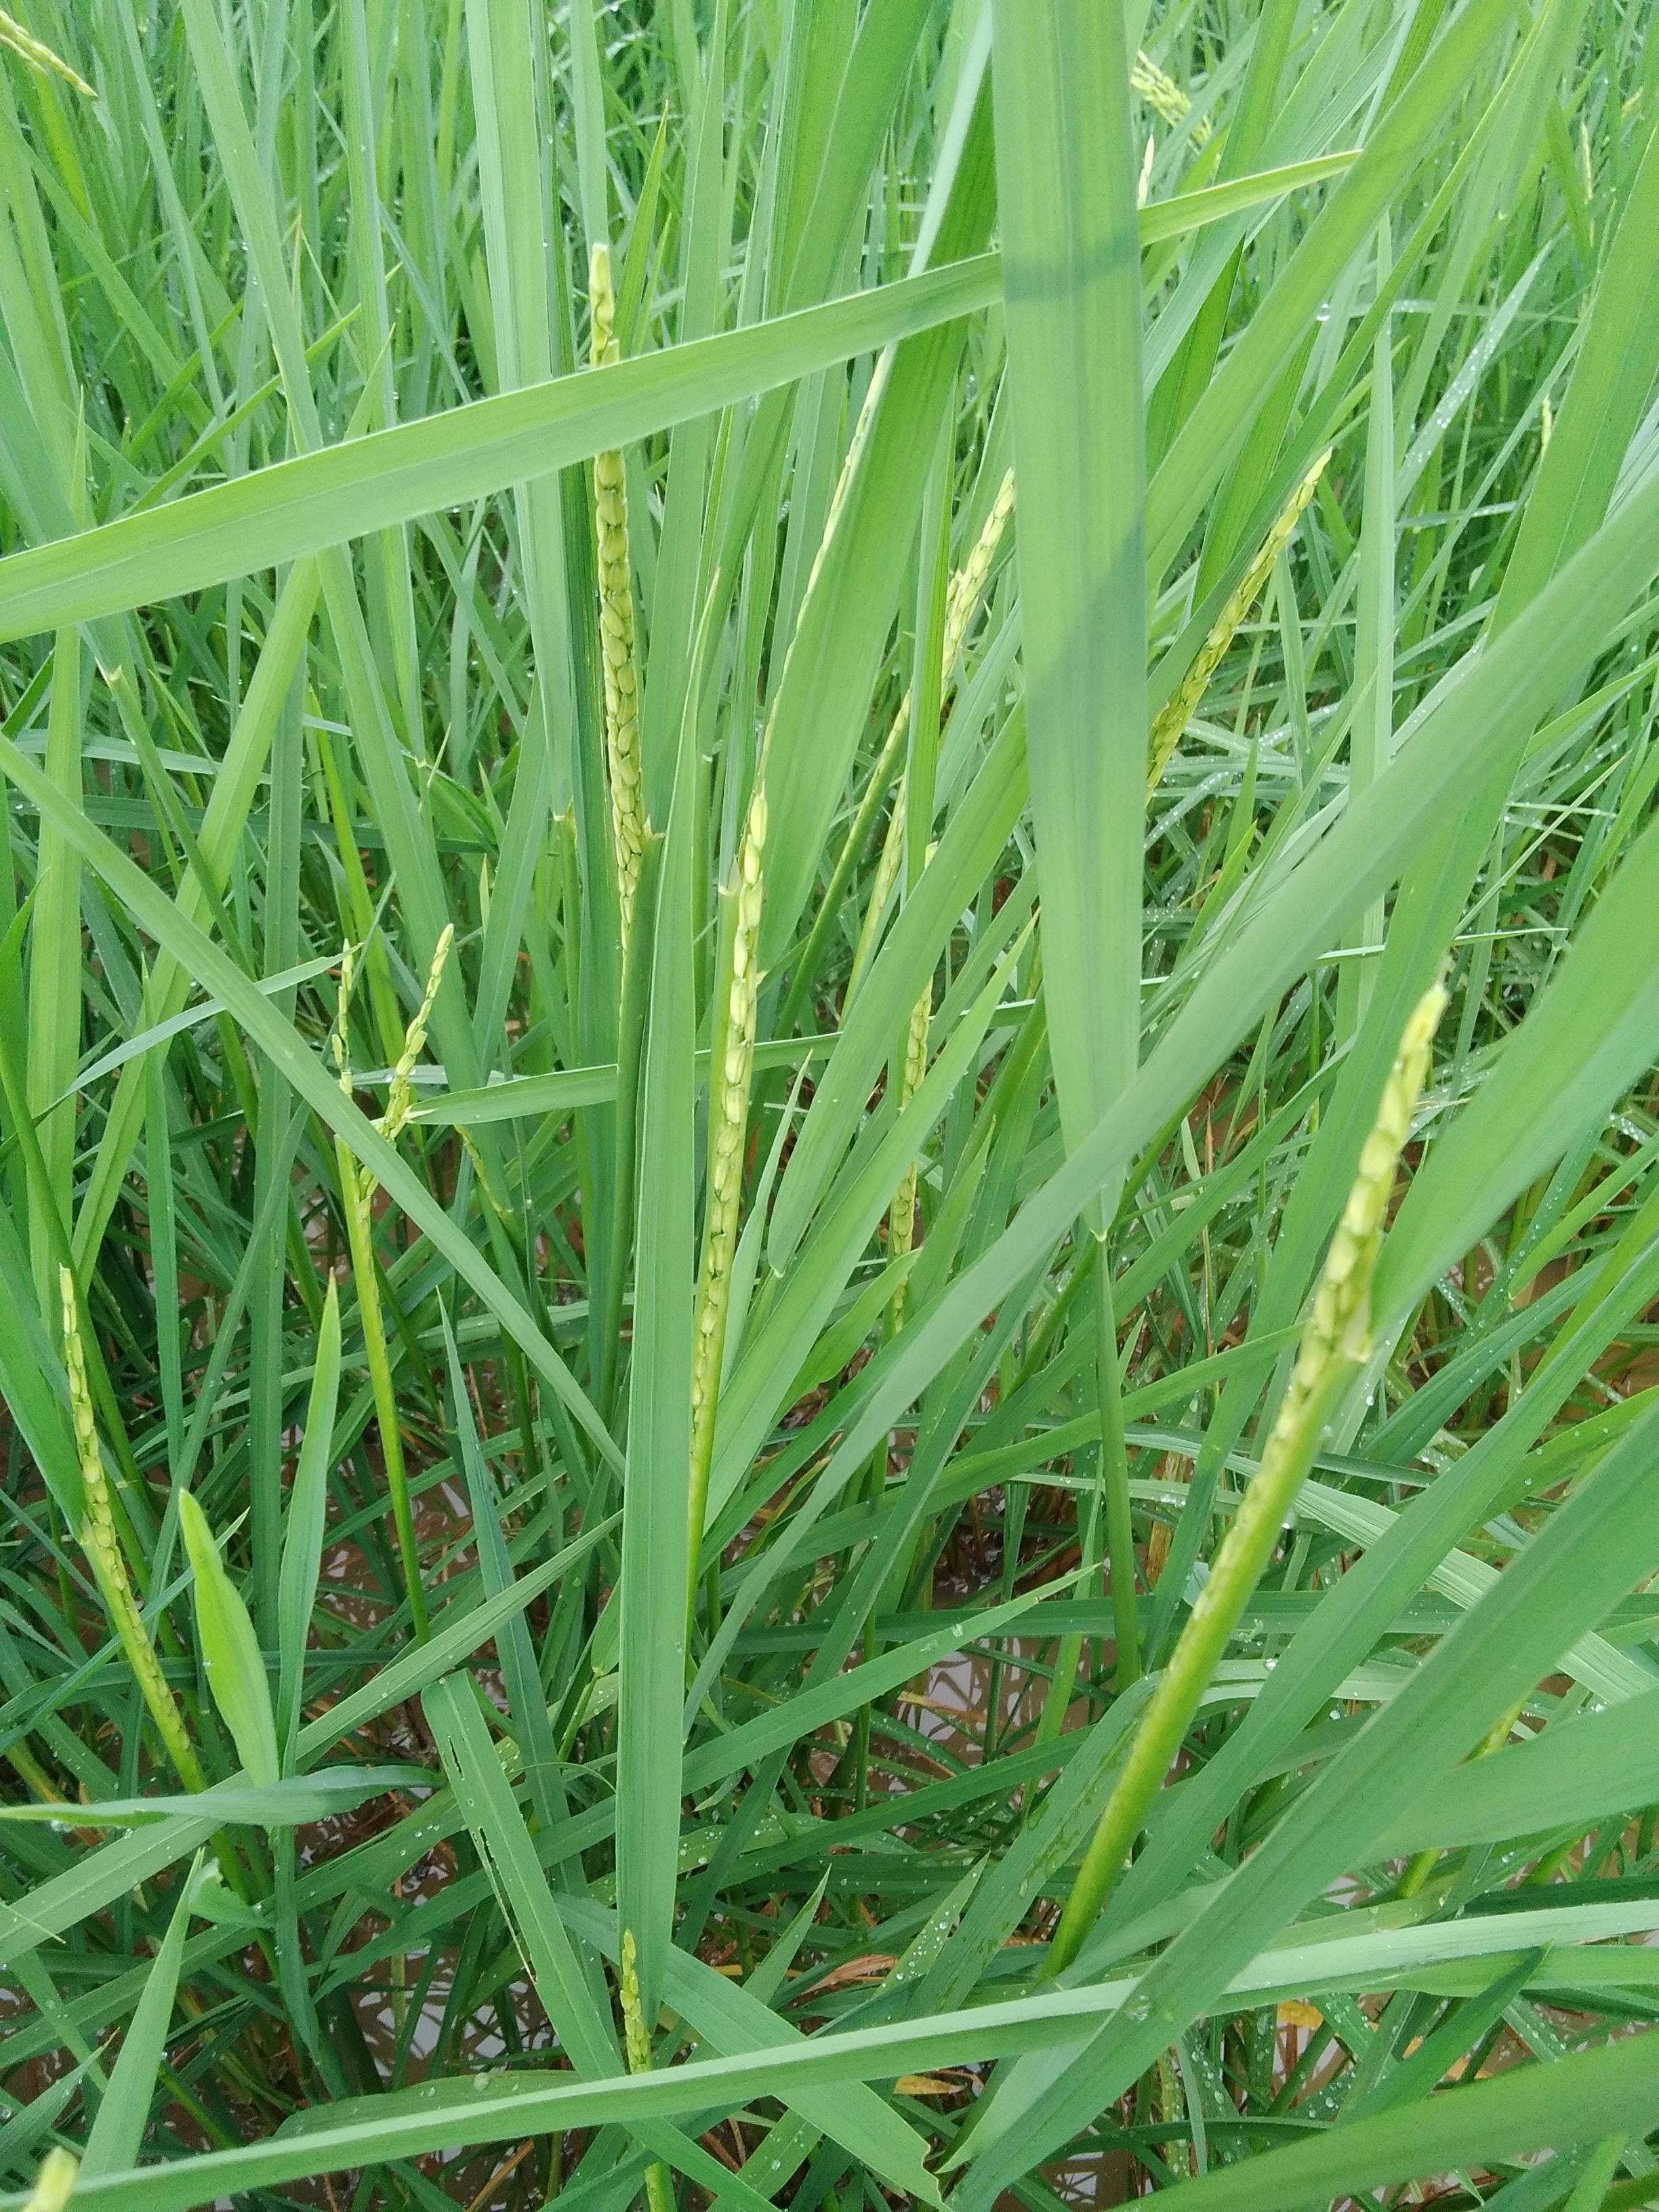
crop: rice
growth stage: heading
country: Nigeria
